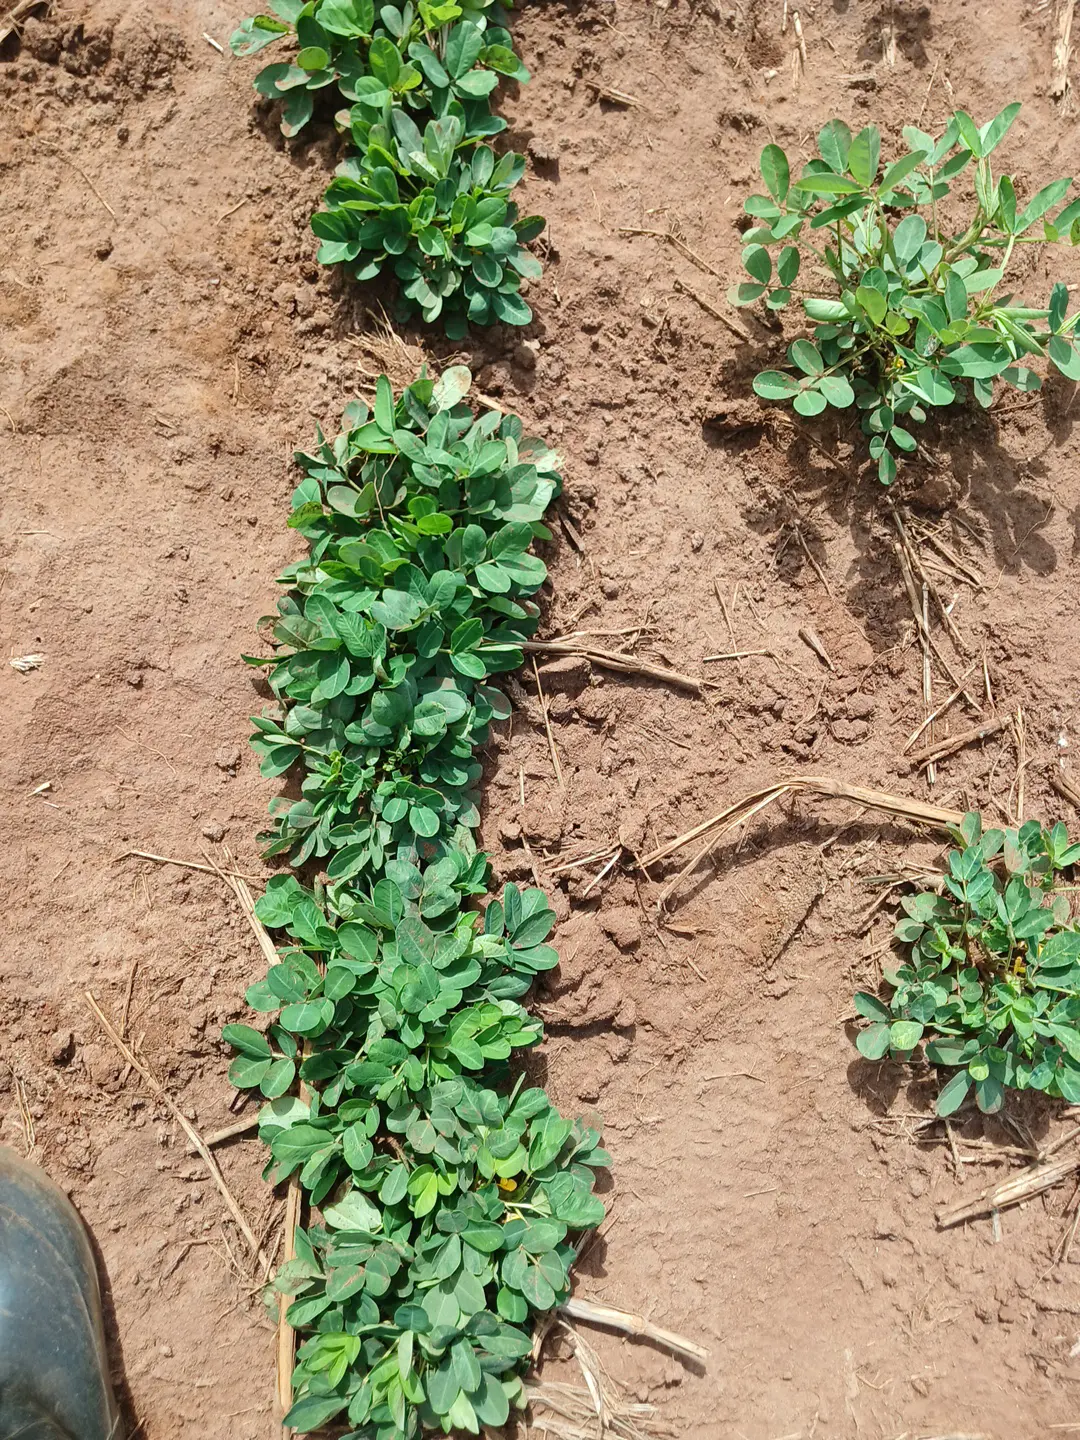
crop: groundnut
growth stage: flowering
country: Kenya
